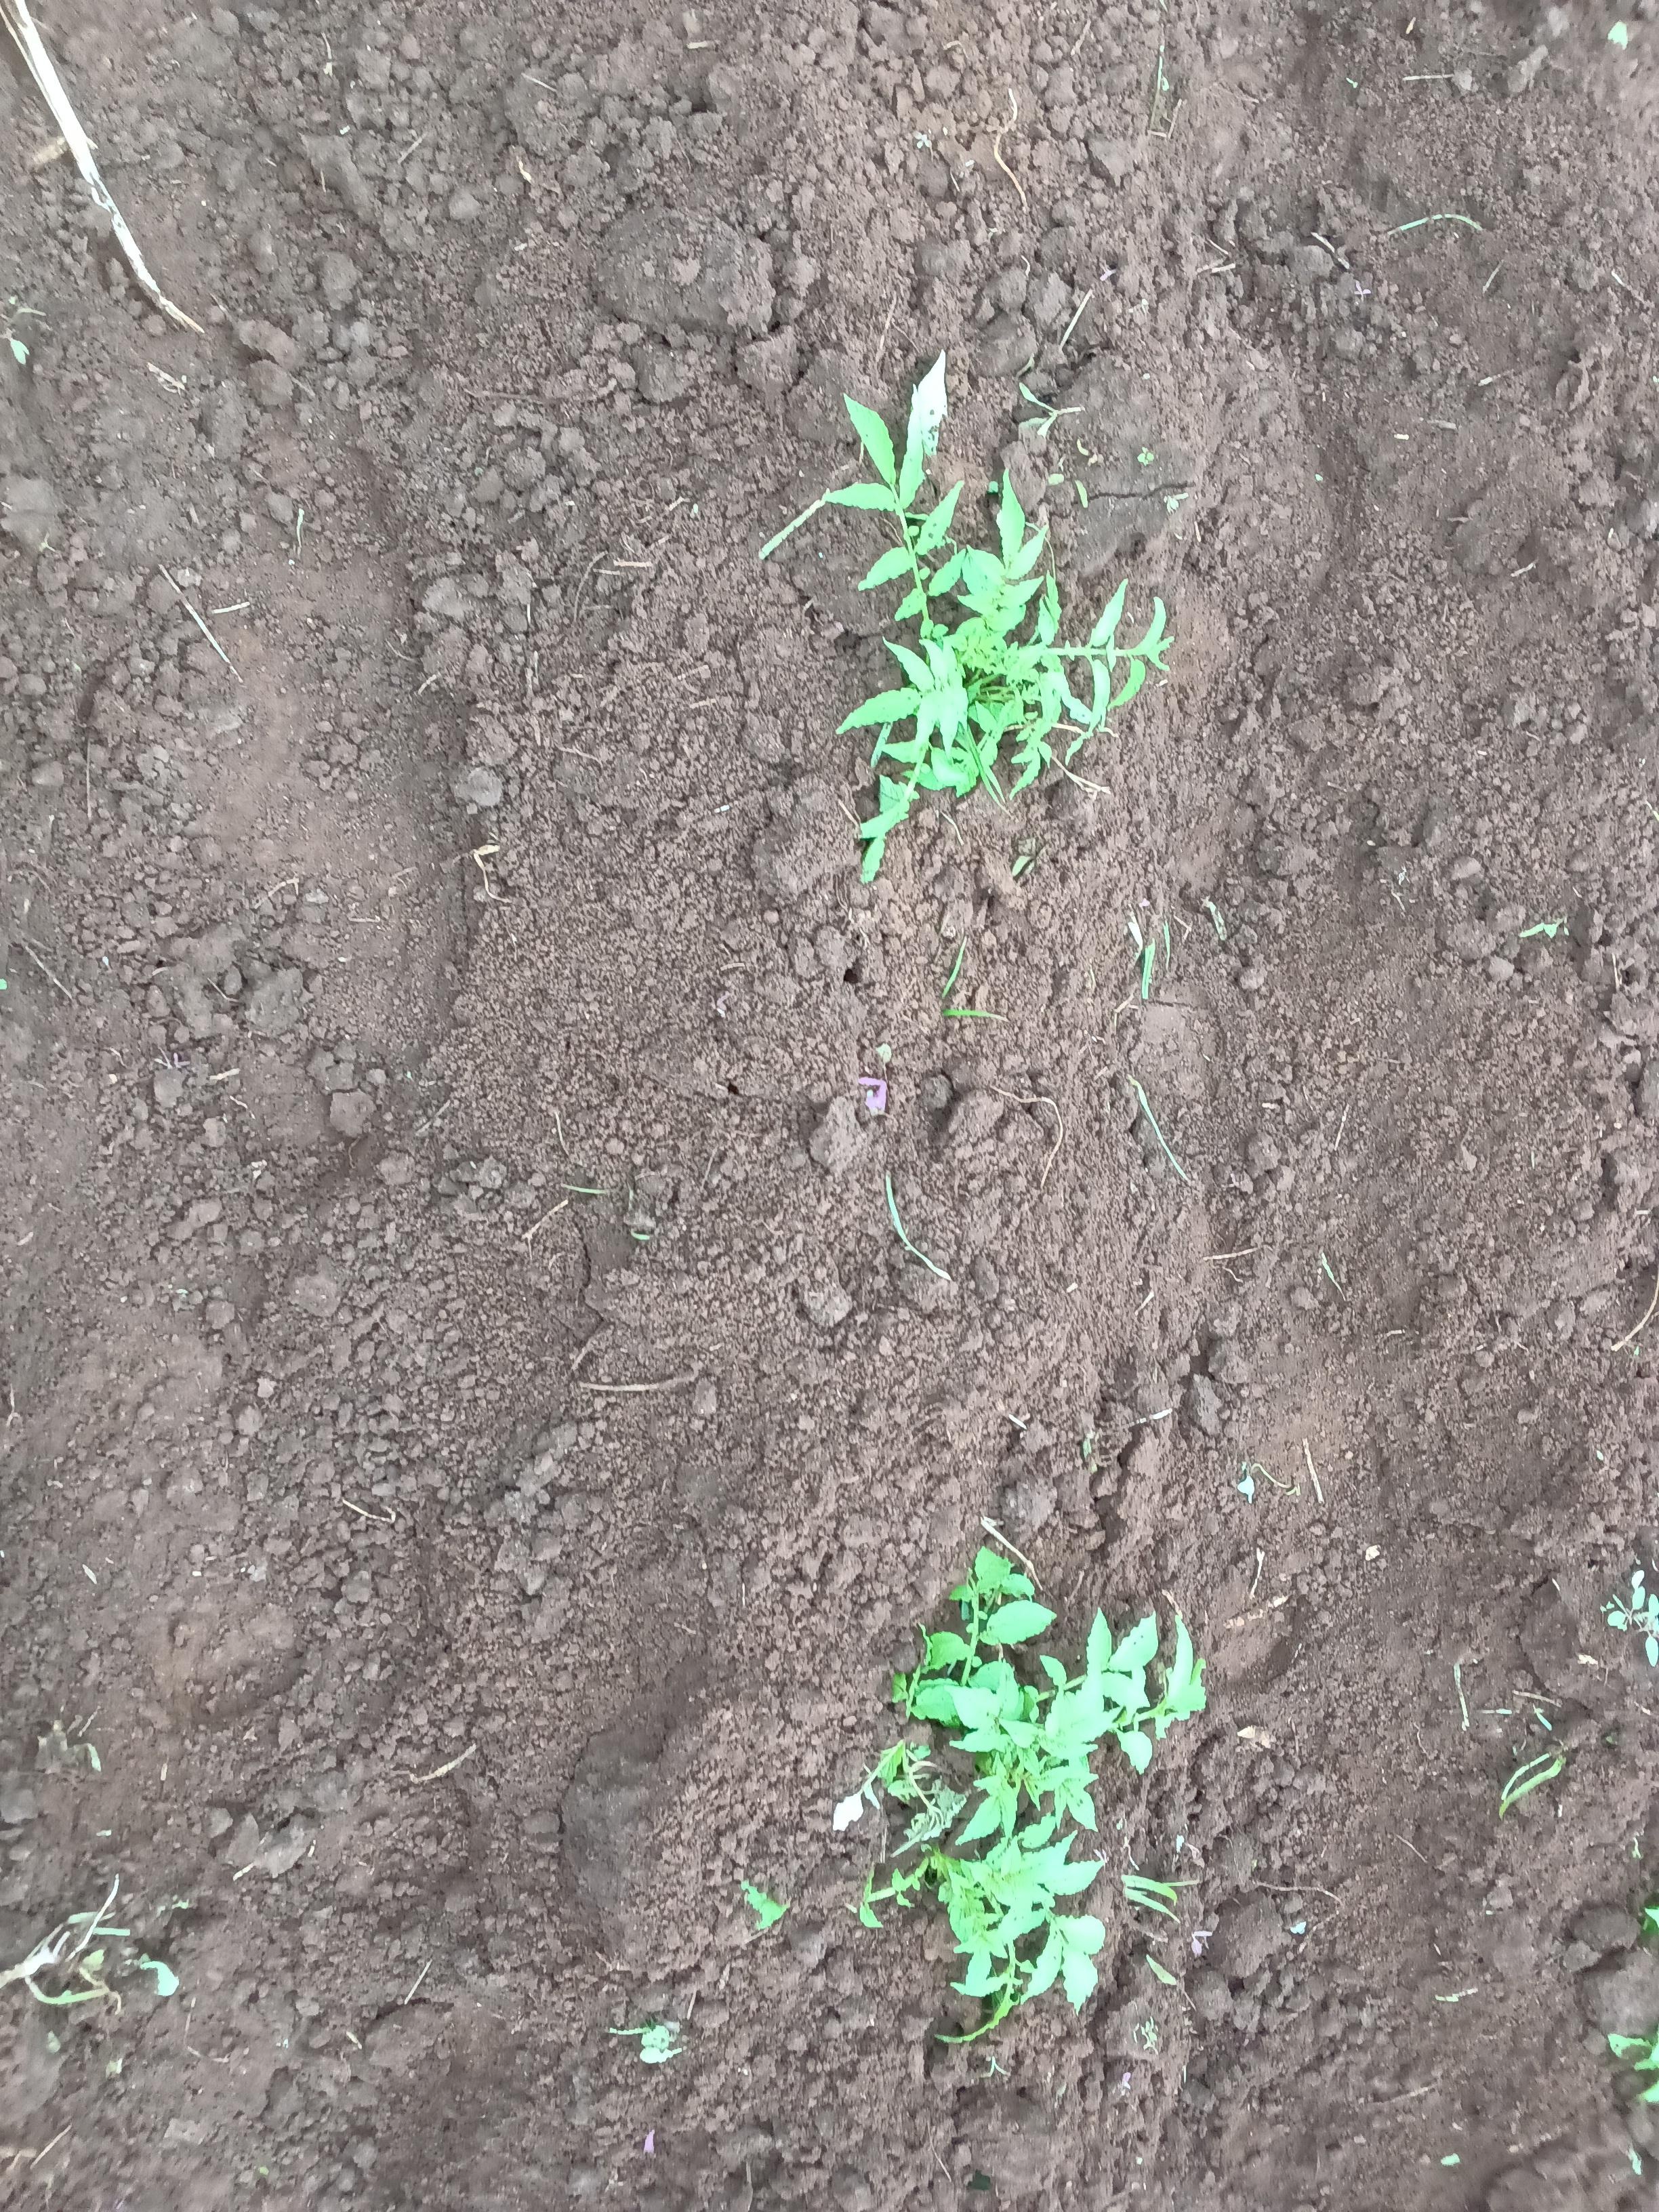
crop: potato
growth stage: sprouting emergence
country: Kenya
